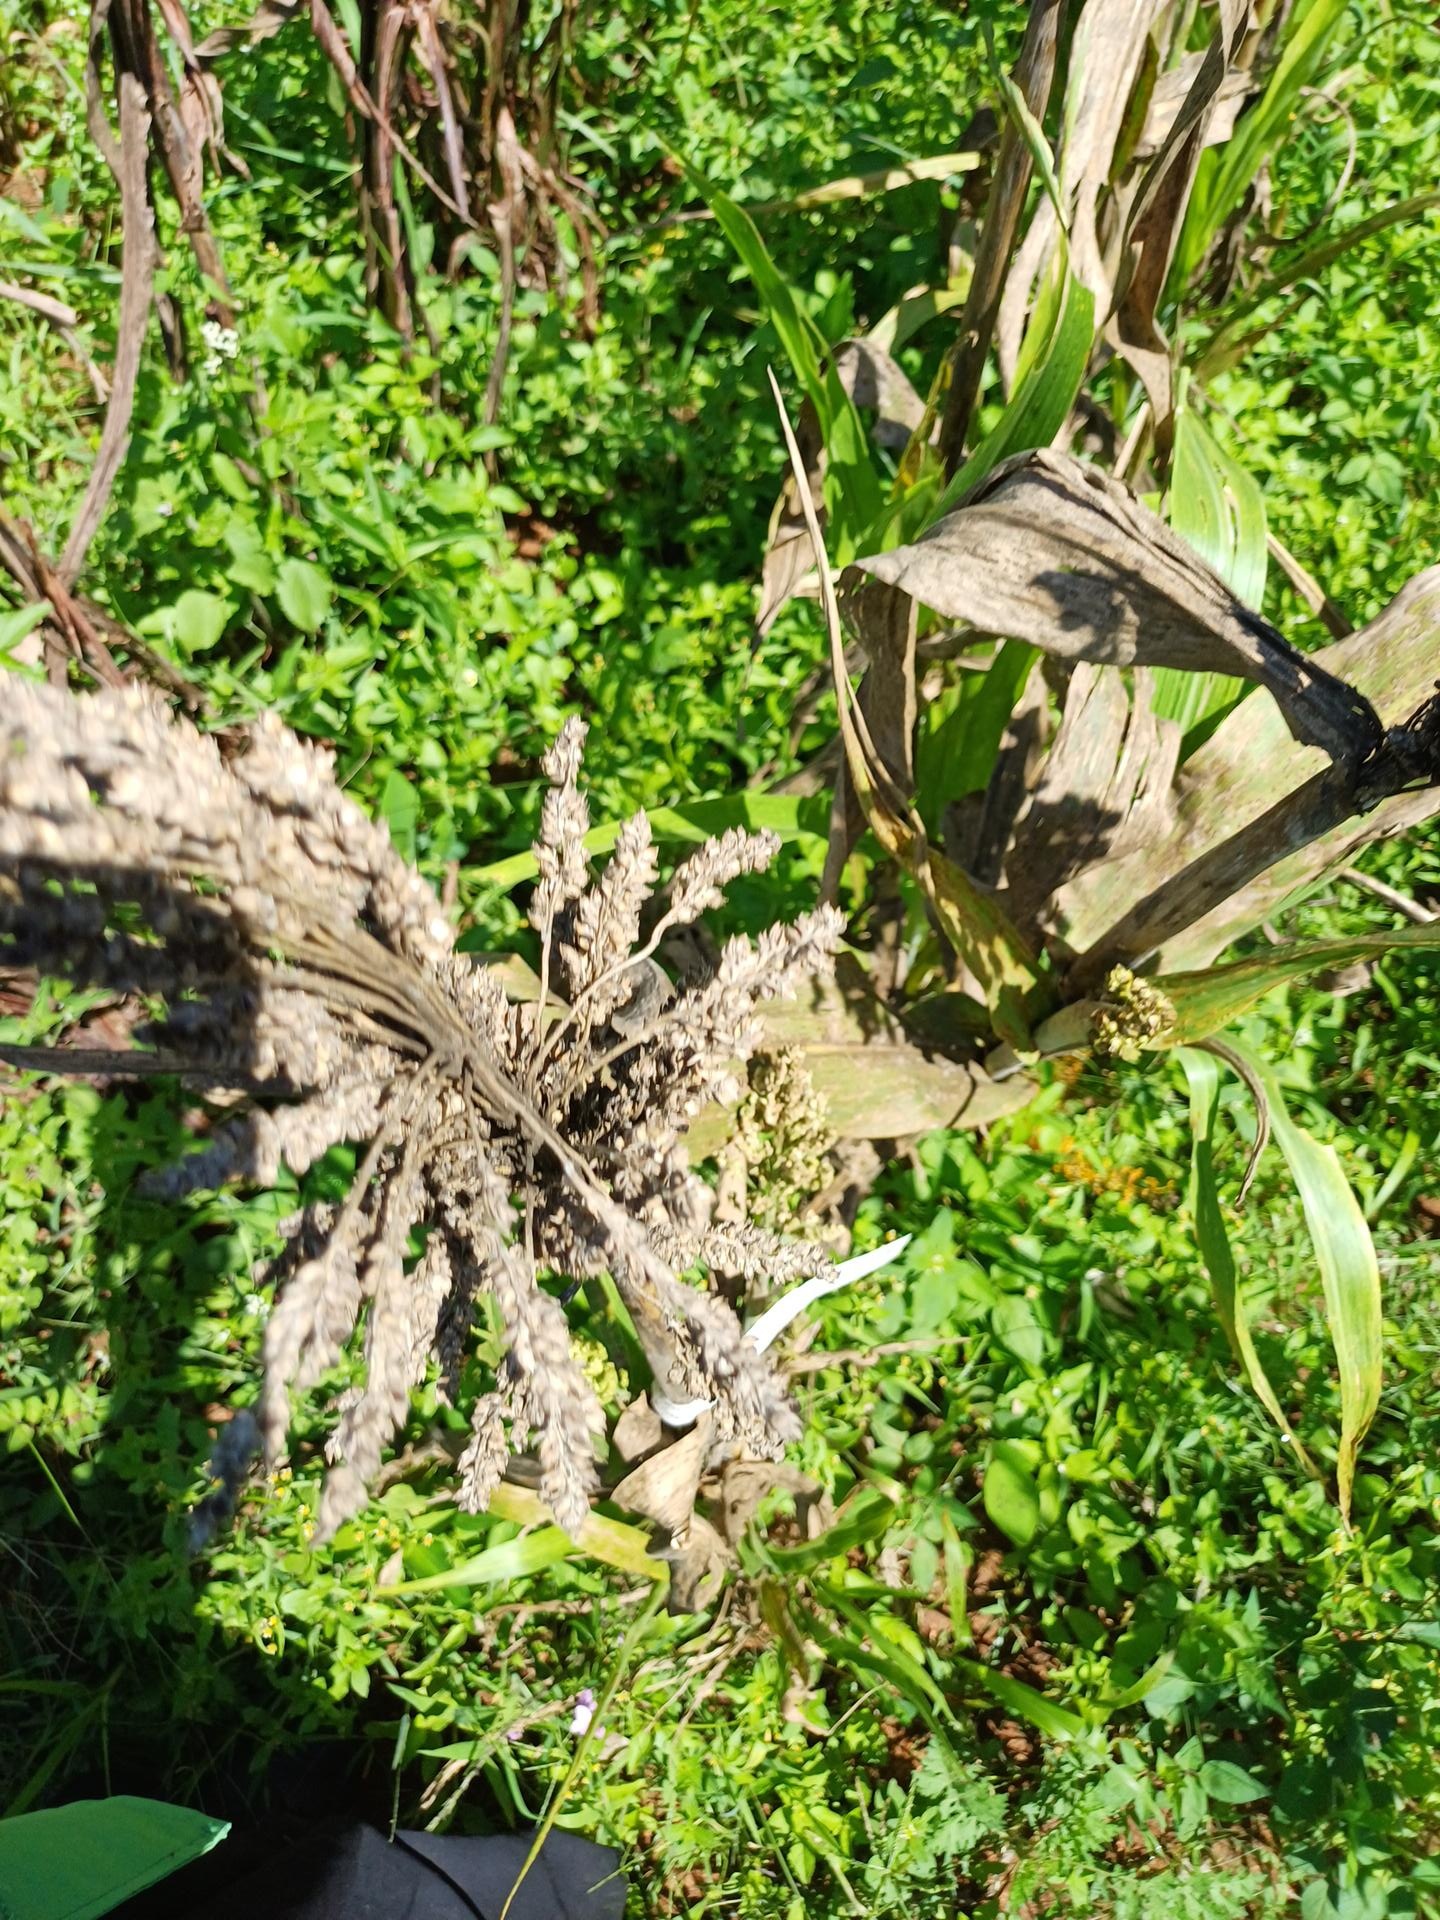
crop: sorghum
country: Kenya
